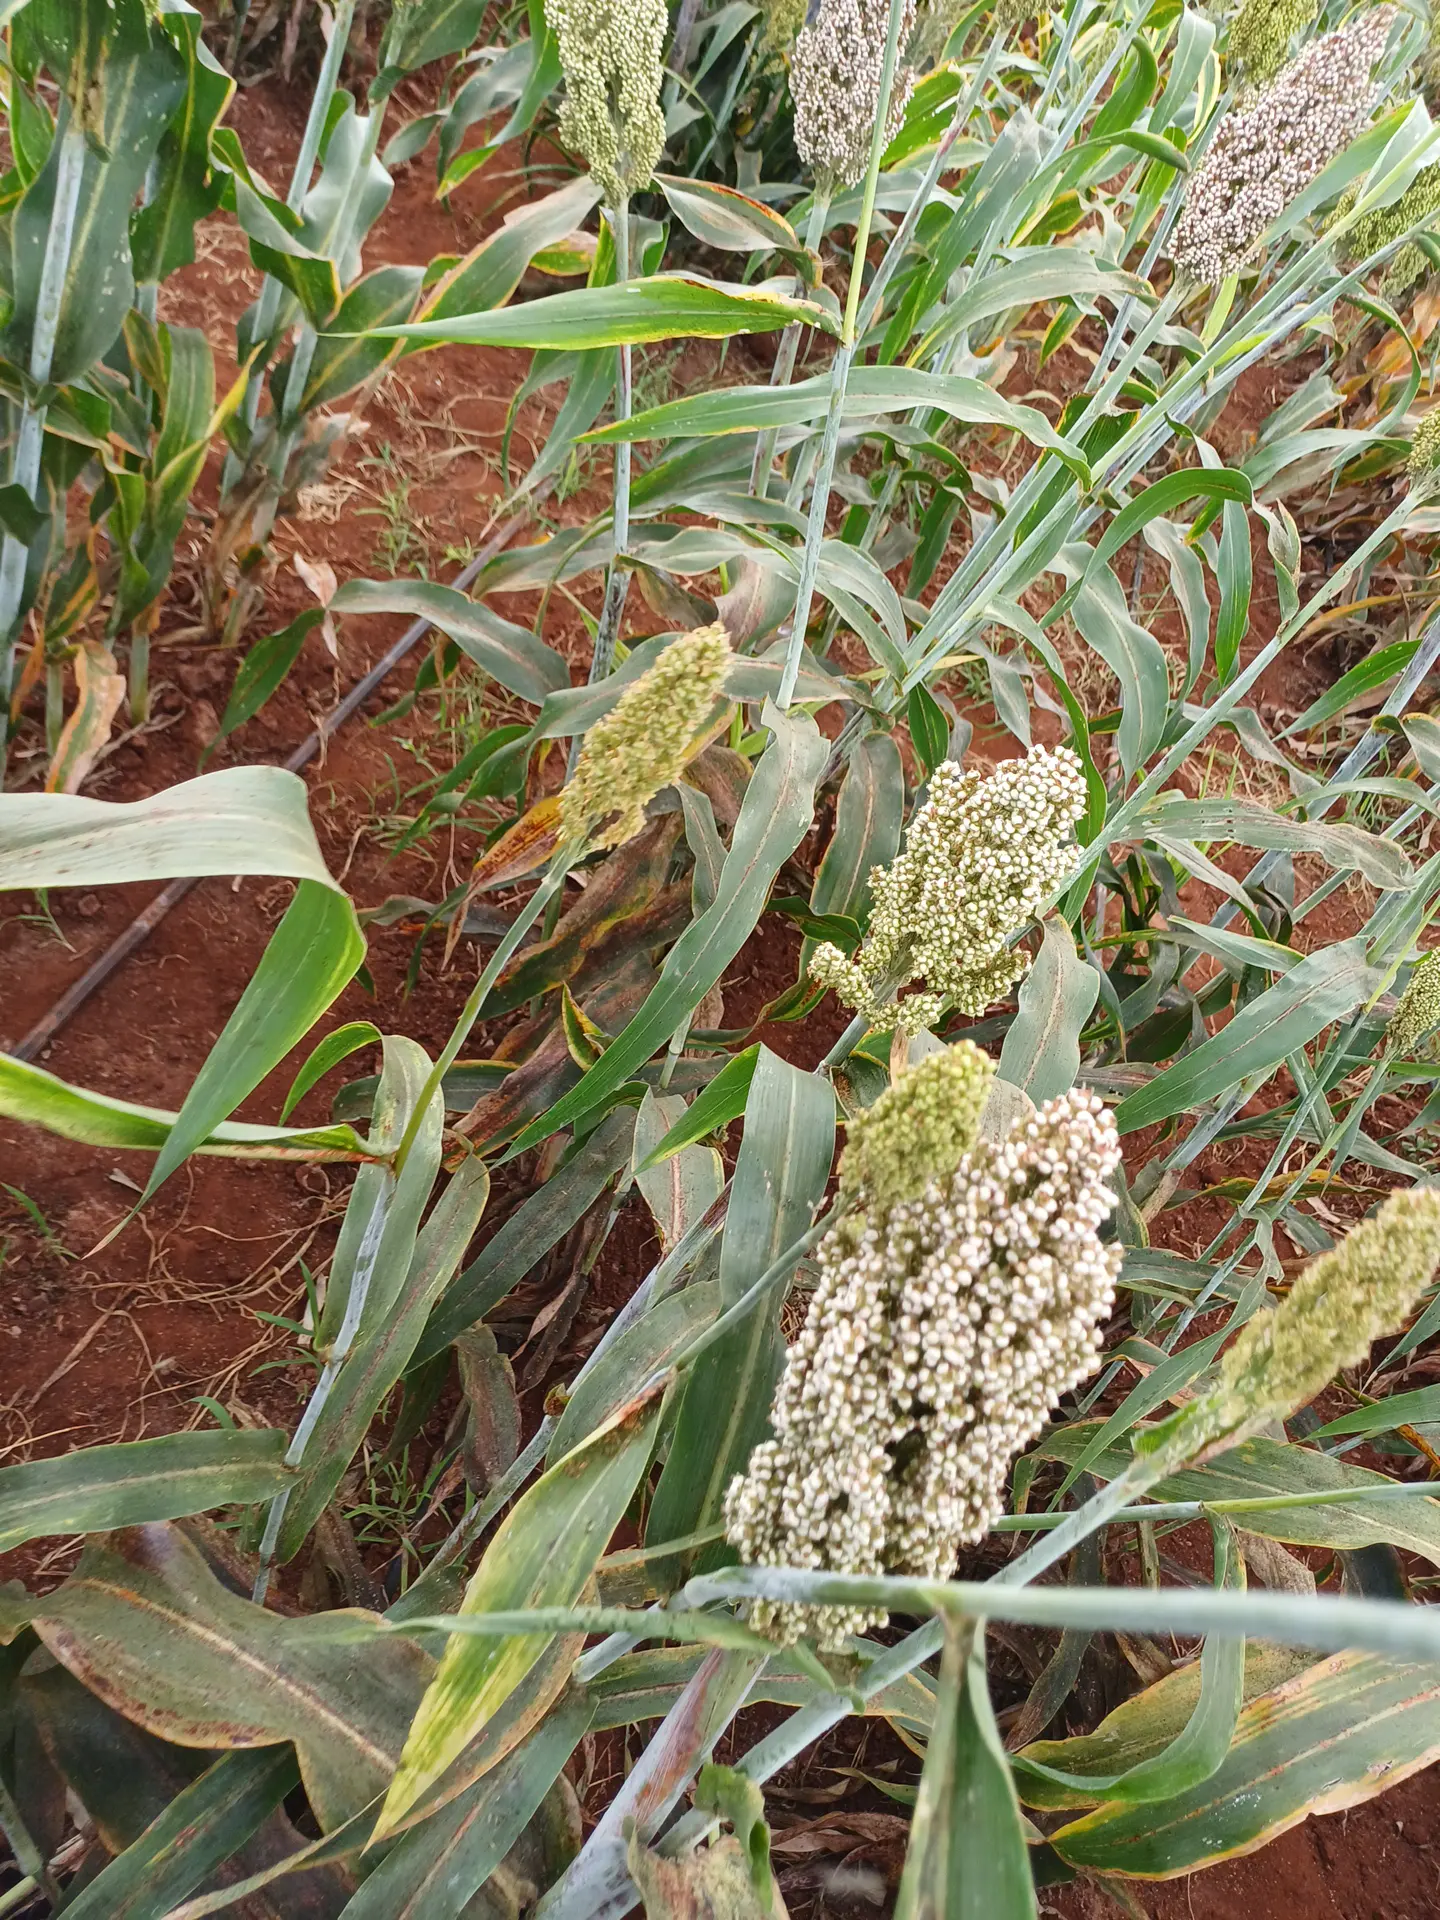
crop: sorghum
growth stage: filling grain
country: Kenya
